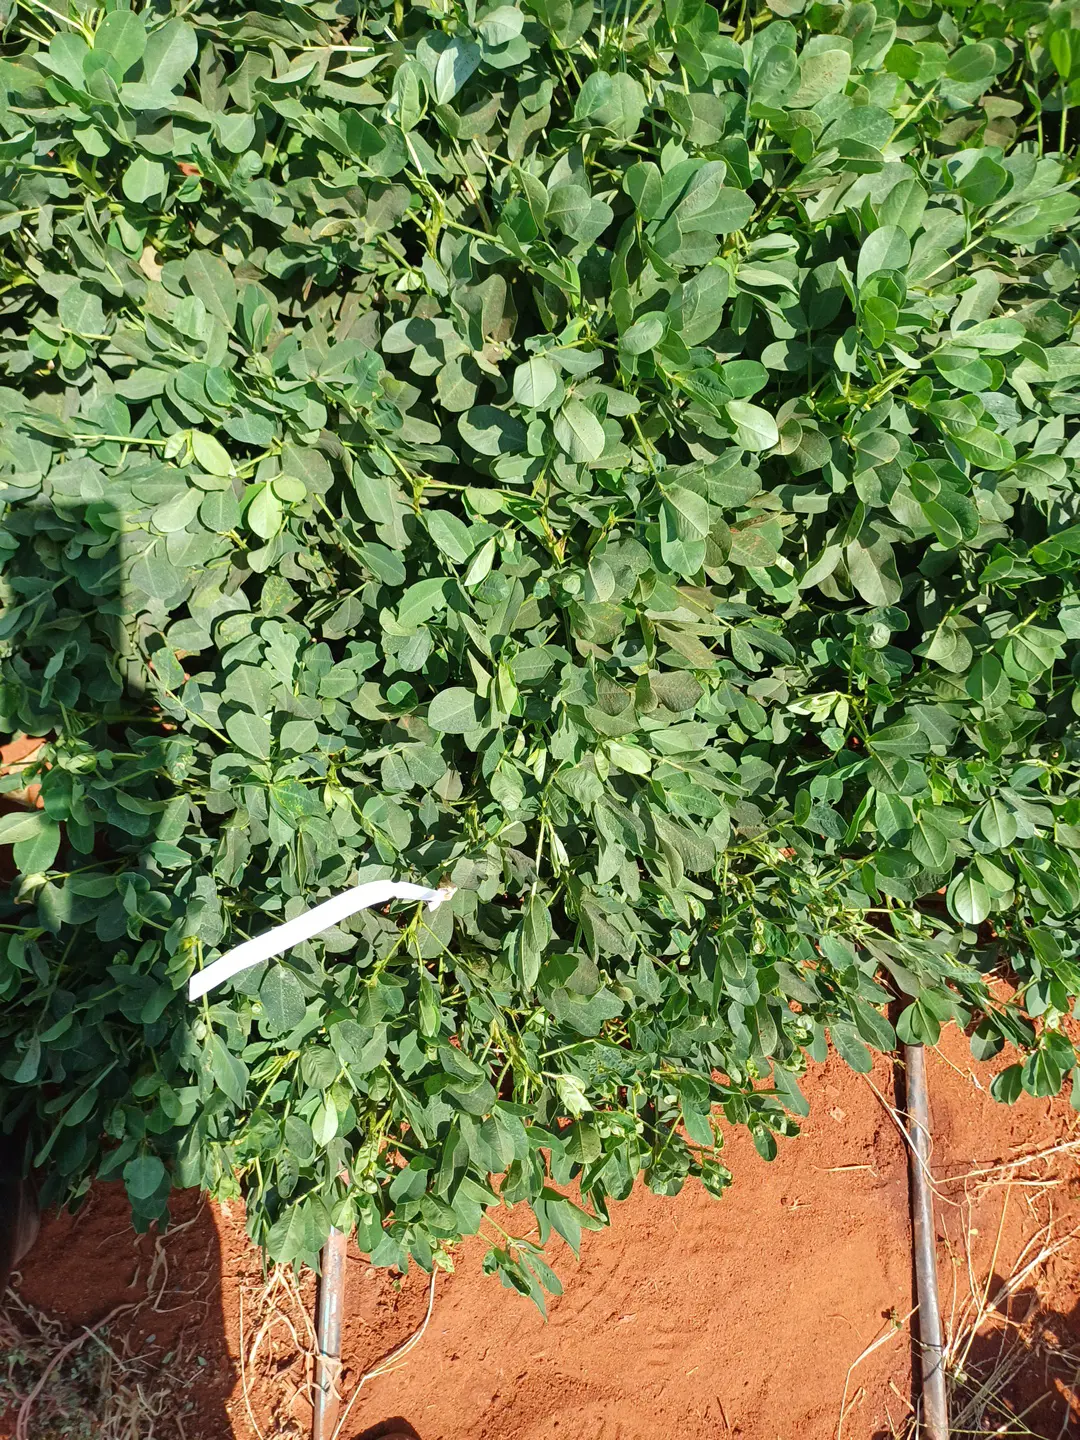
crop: groundnut
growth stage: pegging
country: Kenya
